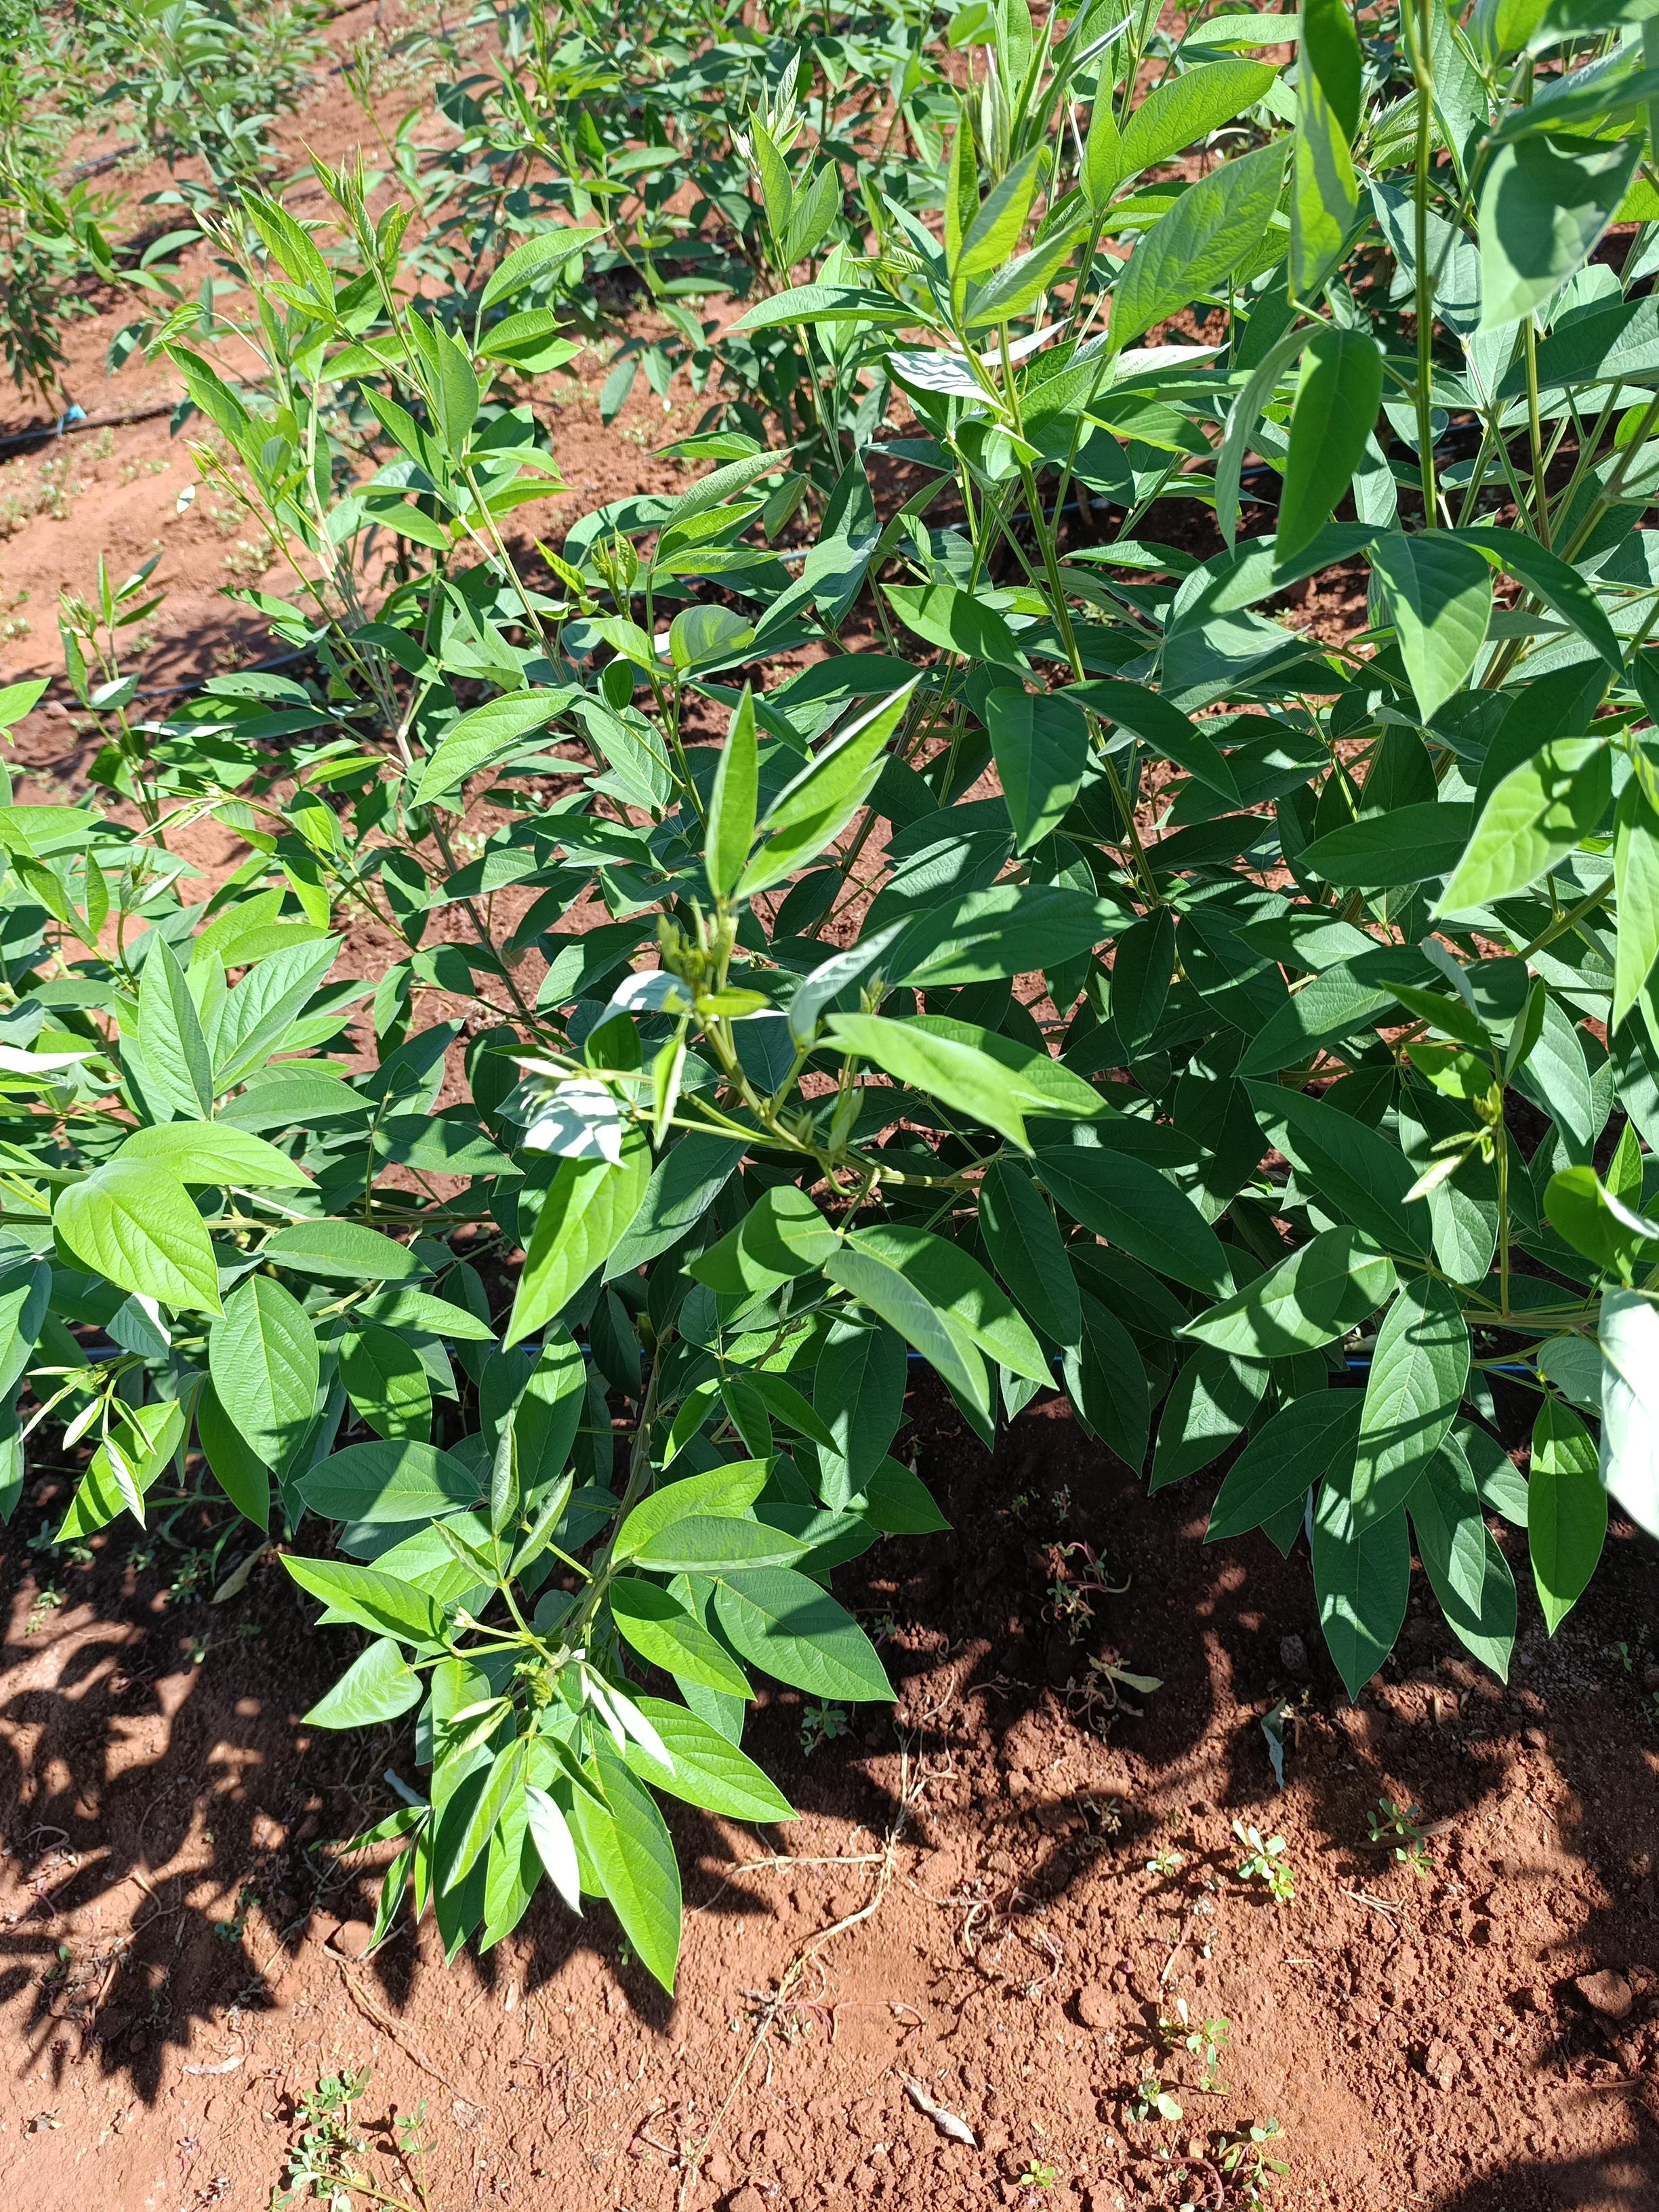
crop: pigeonpea
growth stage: vegetative
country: Kenya
